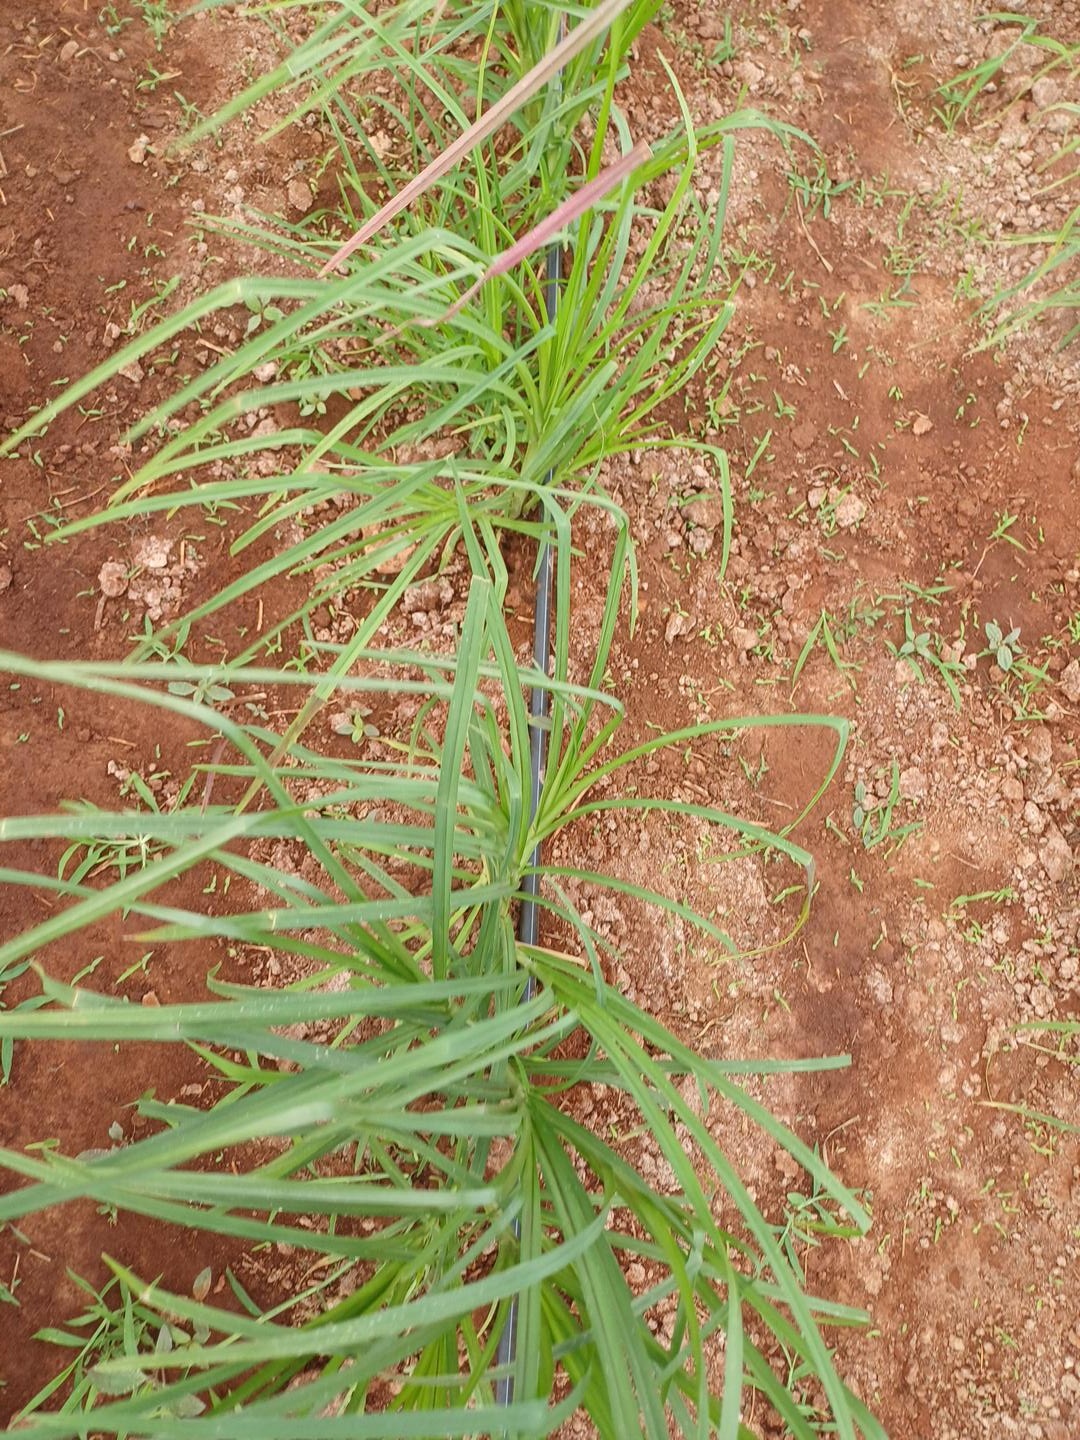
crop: finger millet
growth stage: vegetative
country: Kenya
